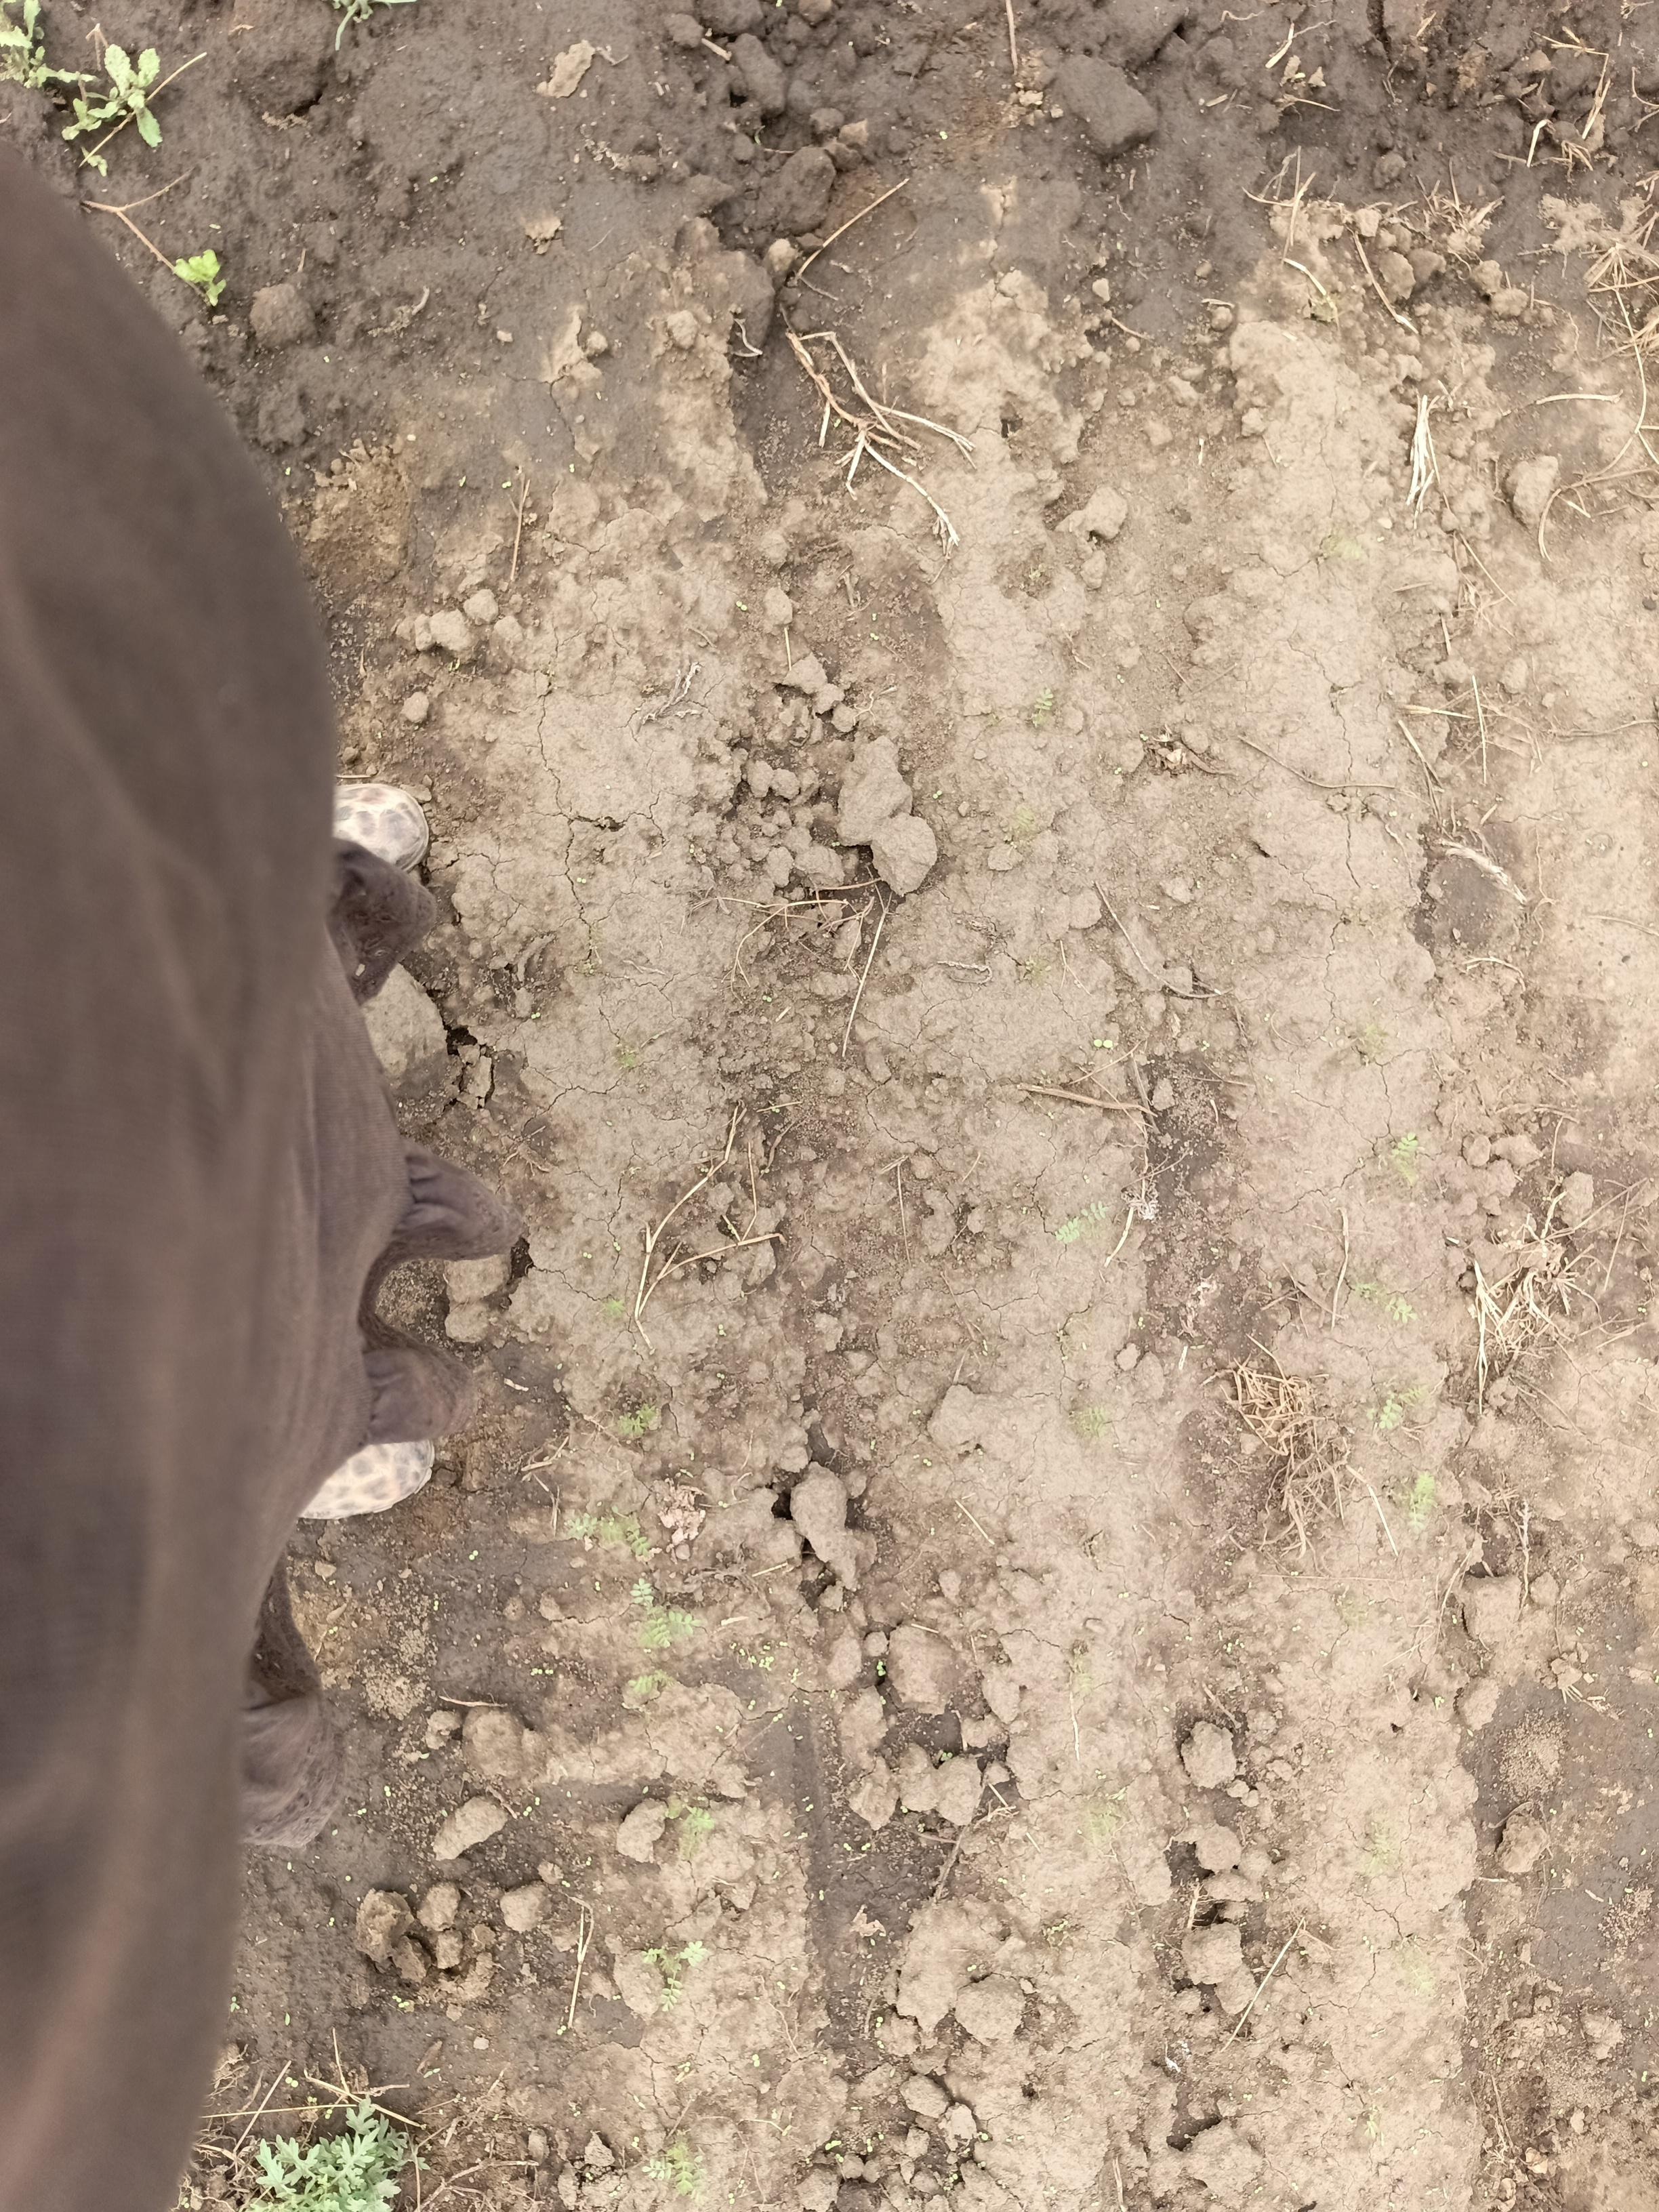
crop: chickpea
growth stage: emergence
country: Tanzania
